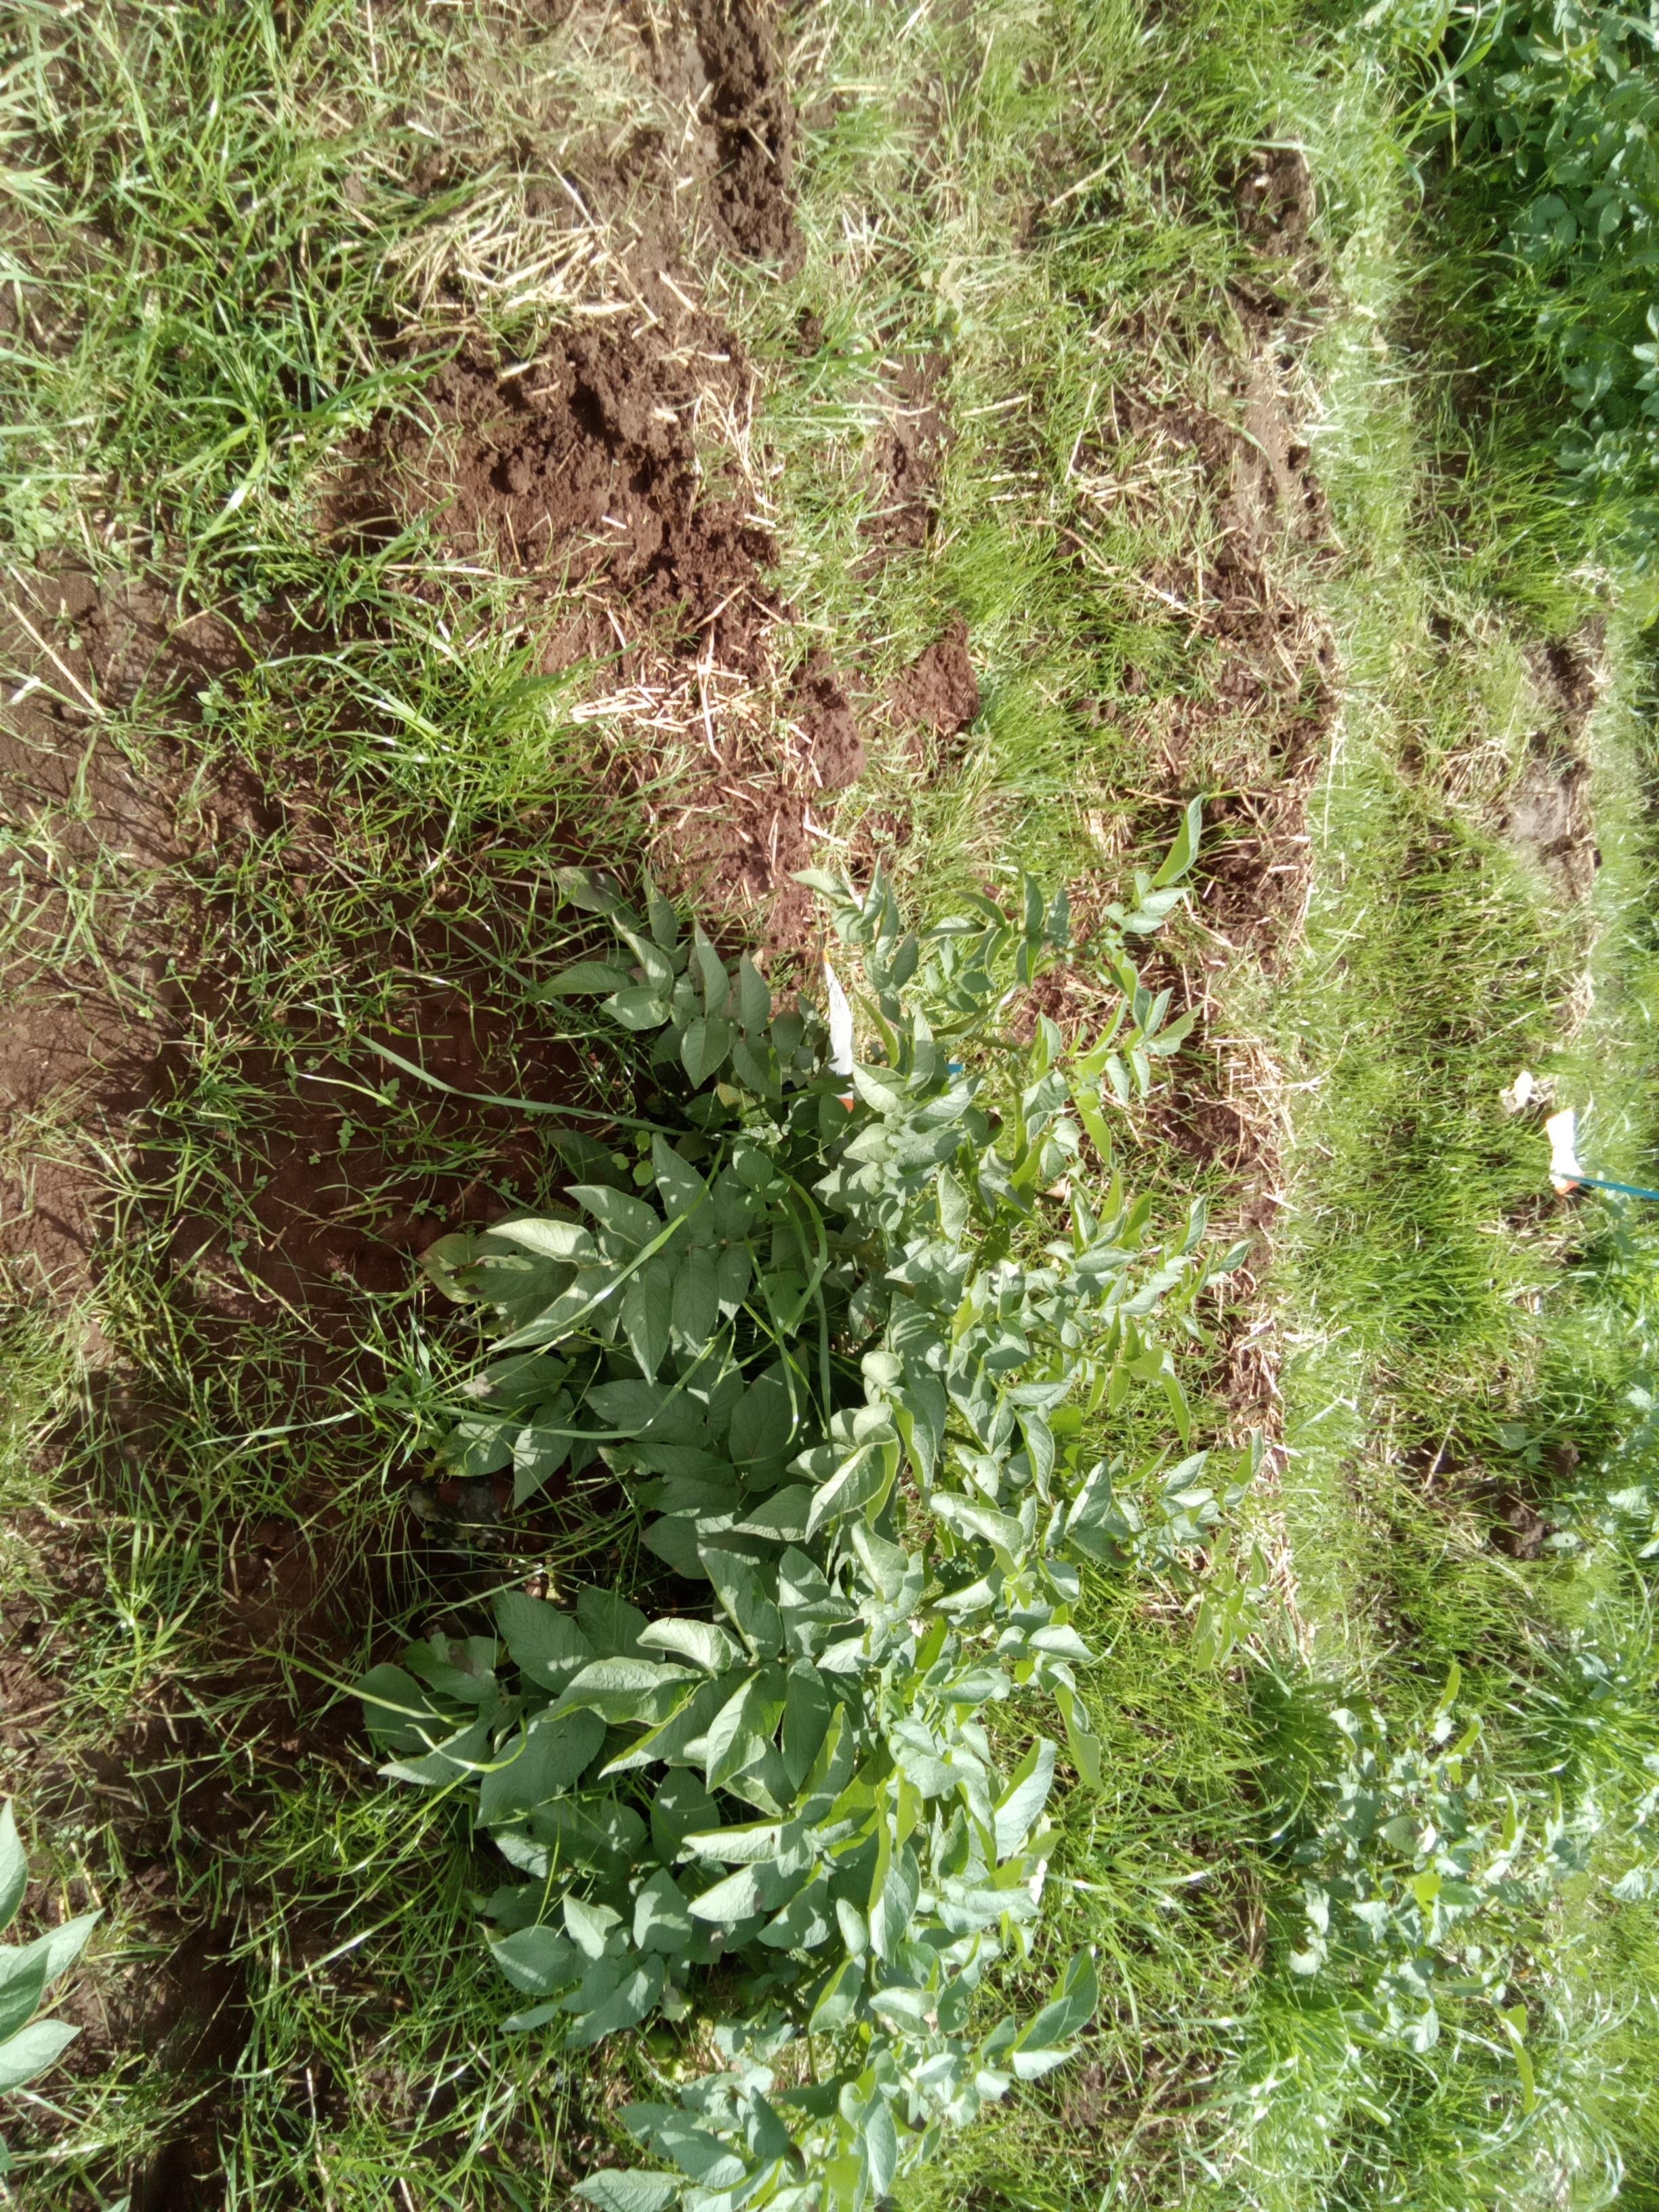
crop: potato
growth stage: flowering
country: Kenya
